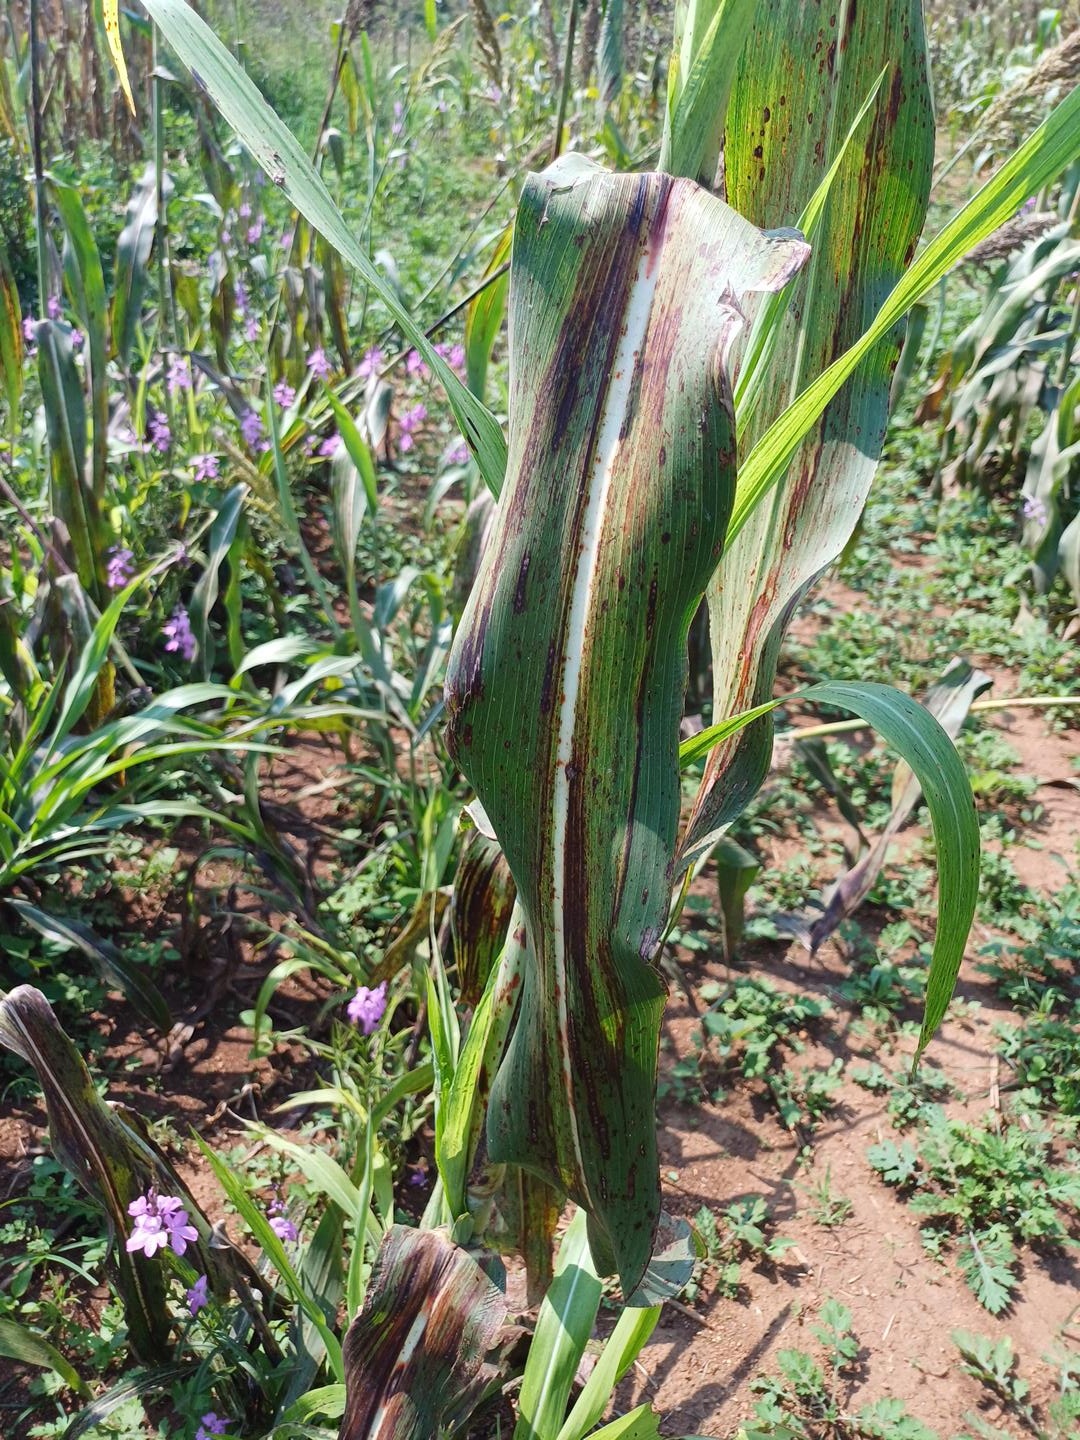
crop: sorghum
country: Kenya
